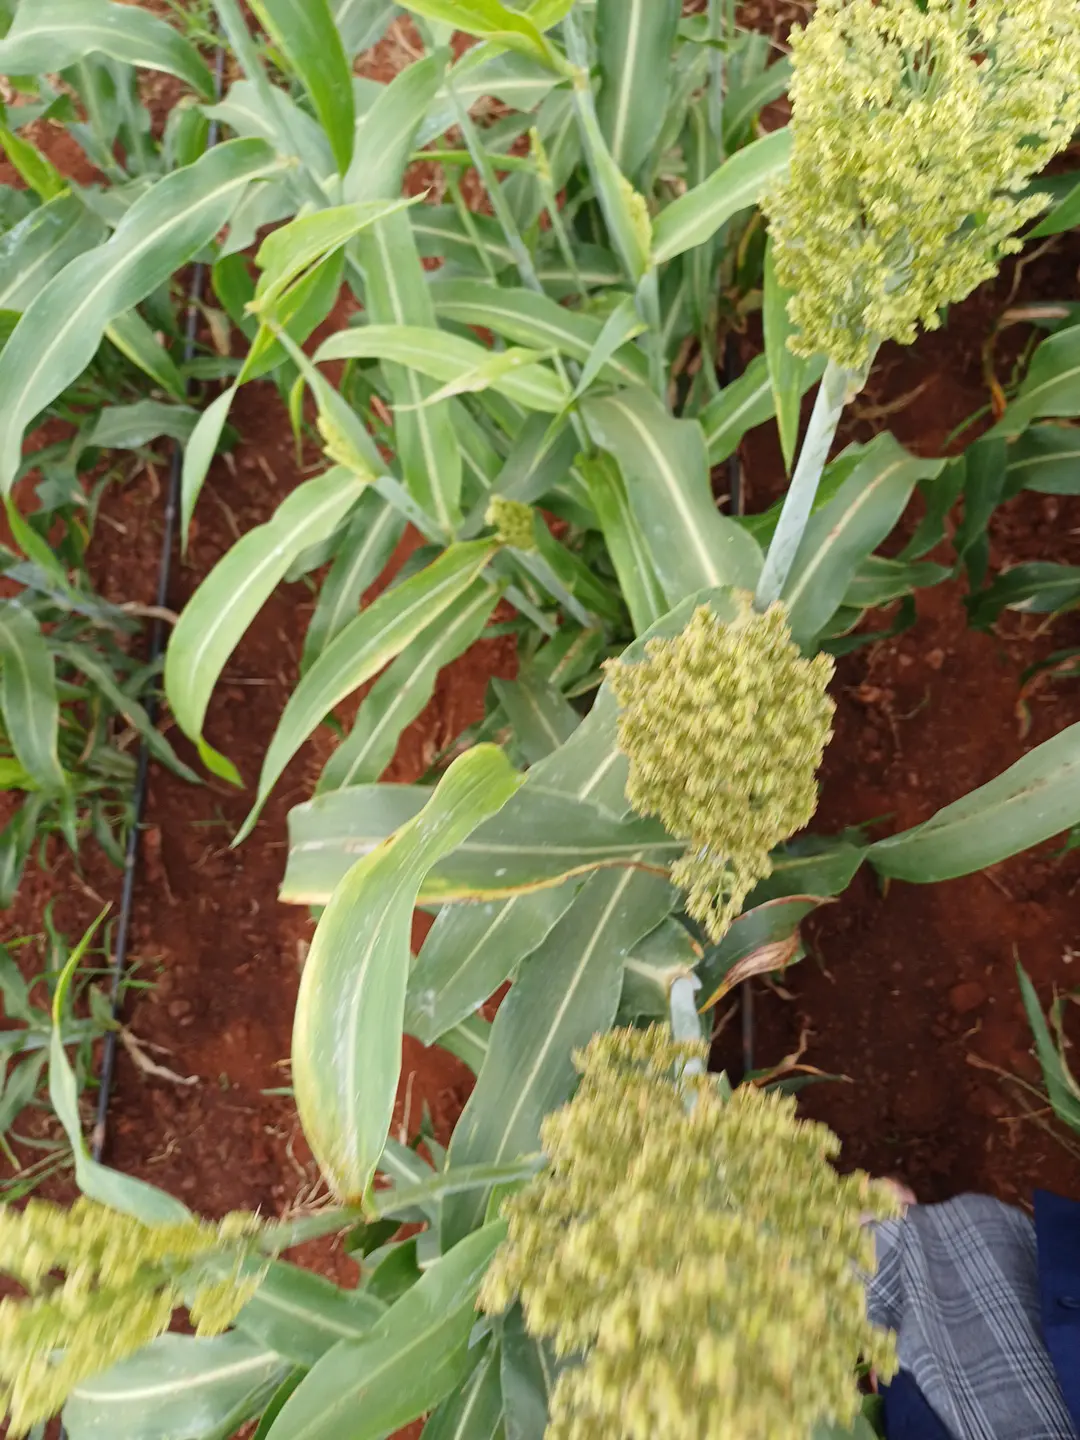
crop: sorghum
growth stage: flowering
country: Kenya
